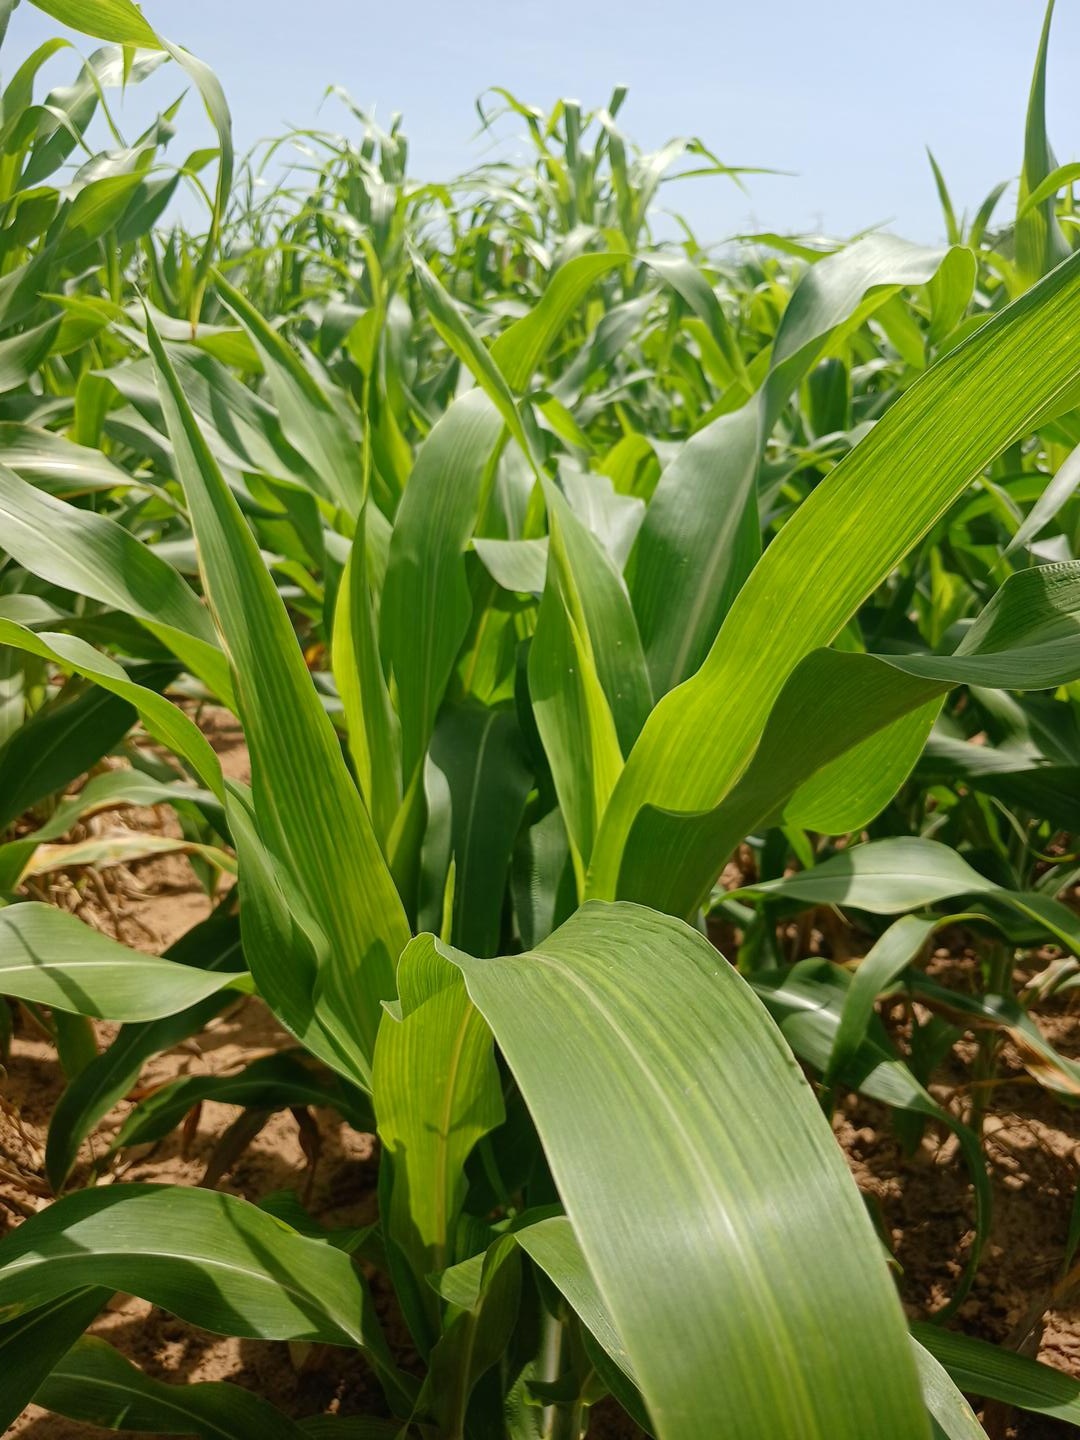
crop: sorghum
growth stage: vegetative
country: Senegal
